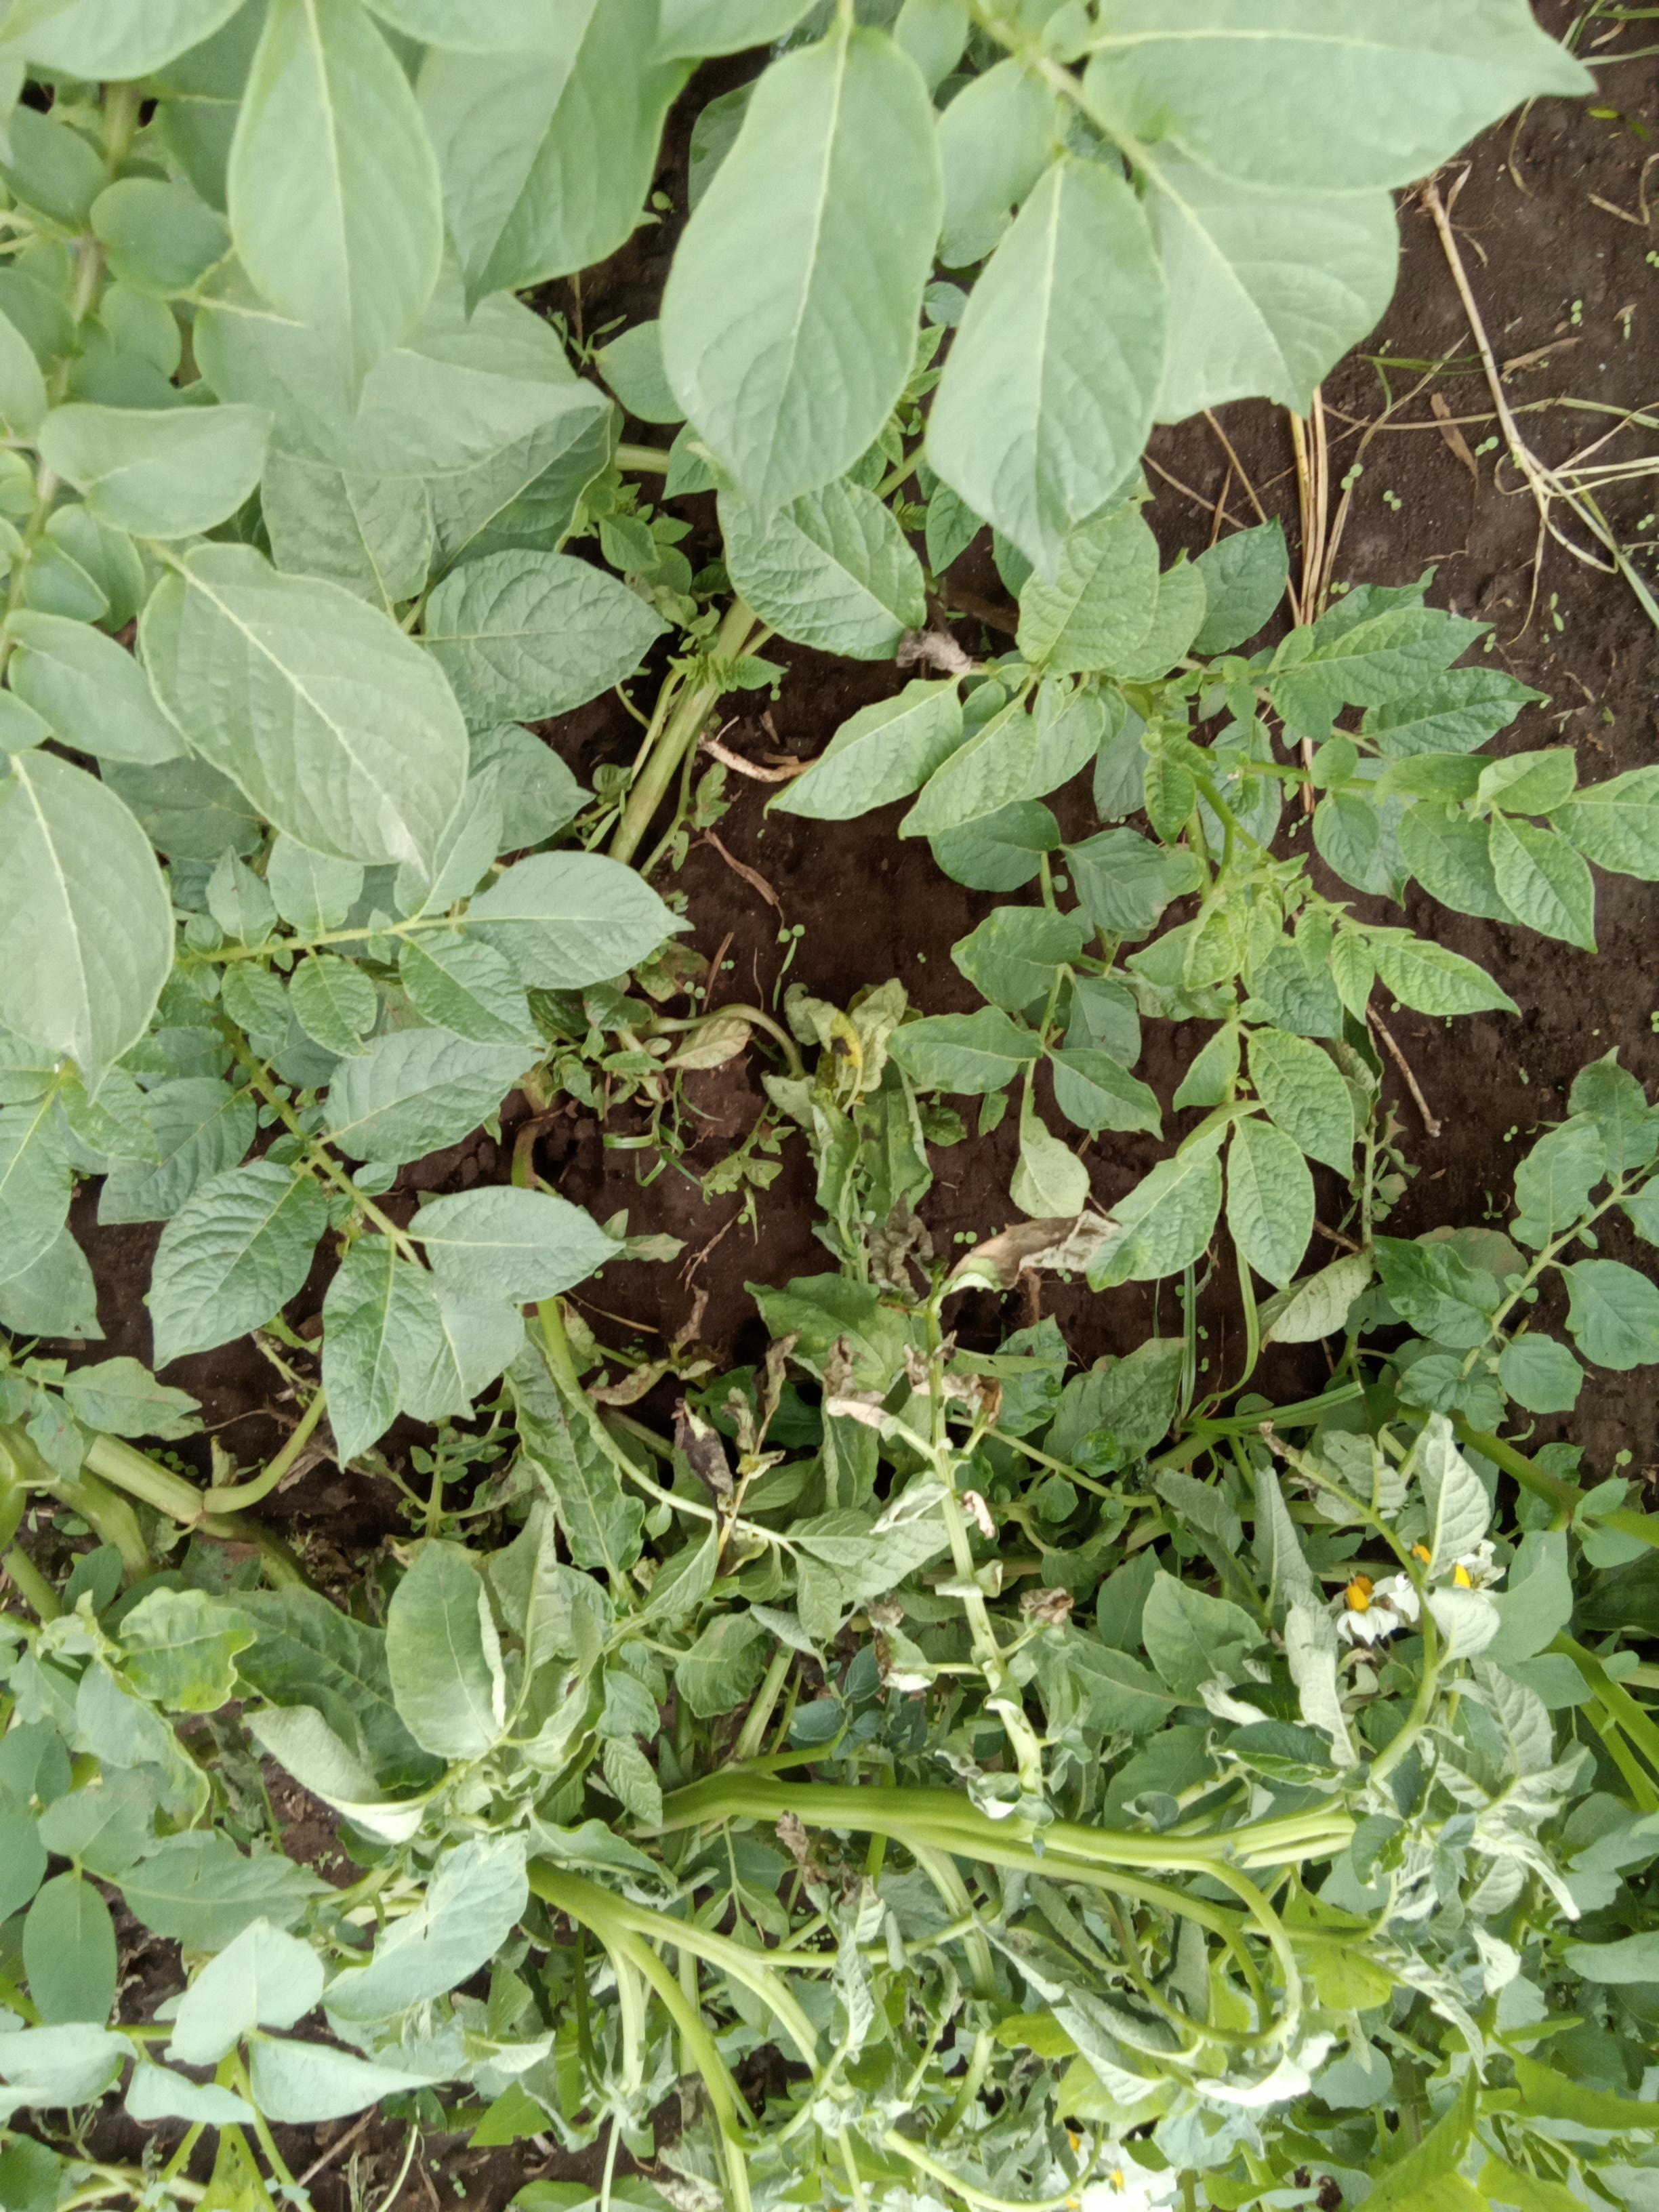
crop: potato
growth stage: flowering
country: Kenya
